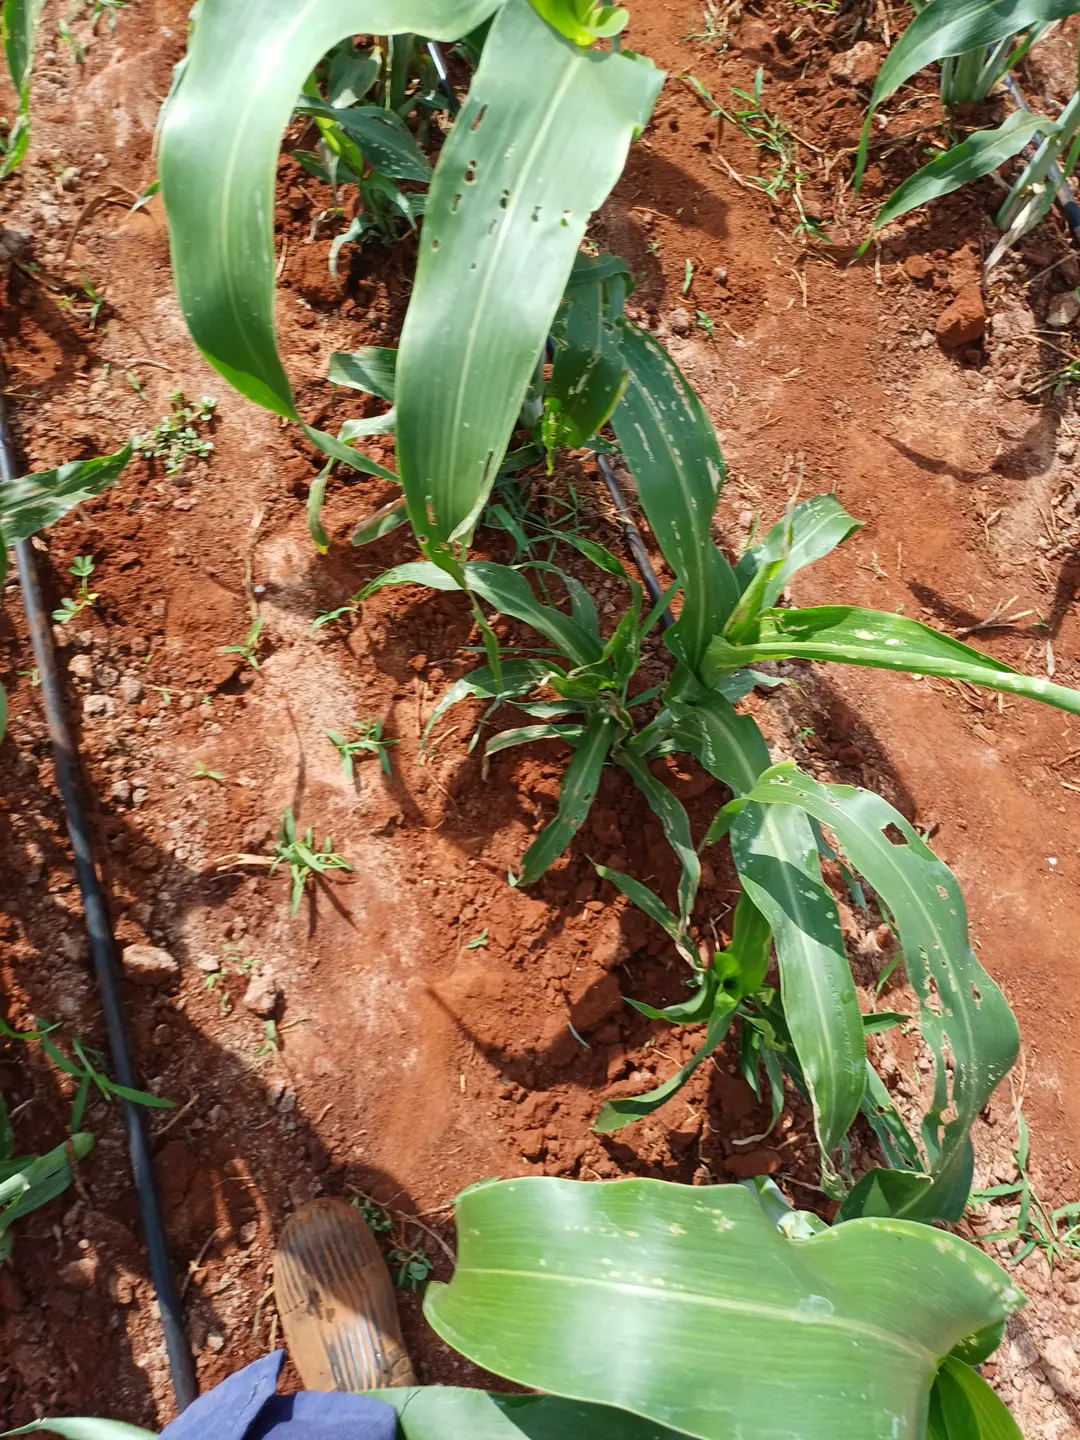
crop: sorghum
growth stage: elongation stem
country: Kenya
